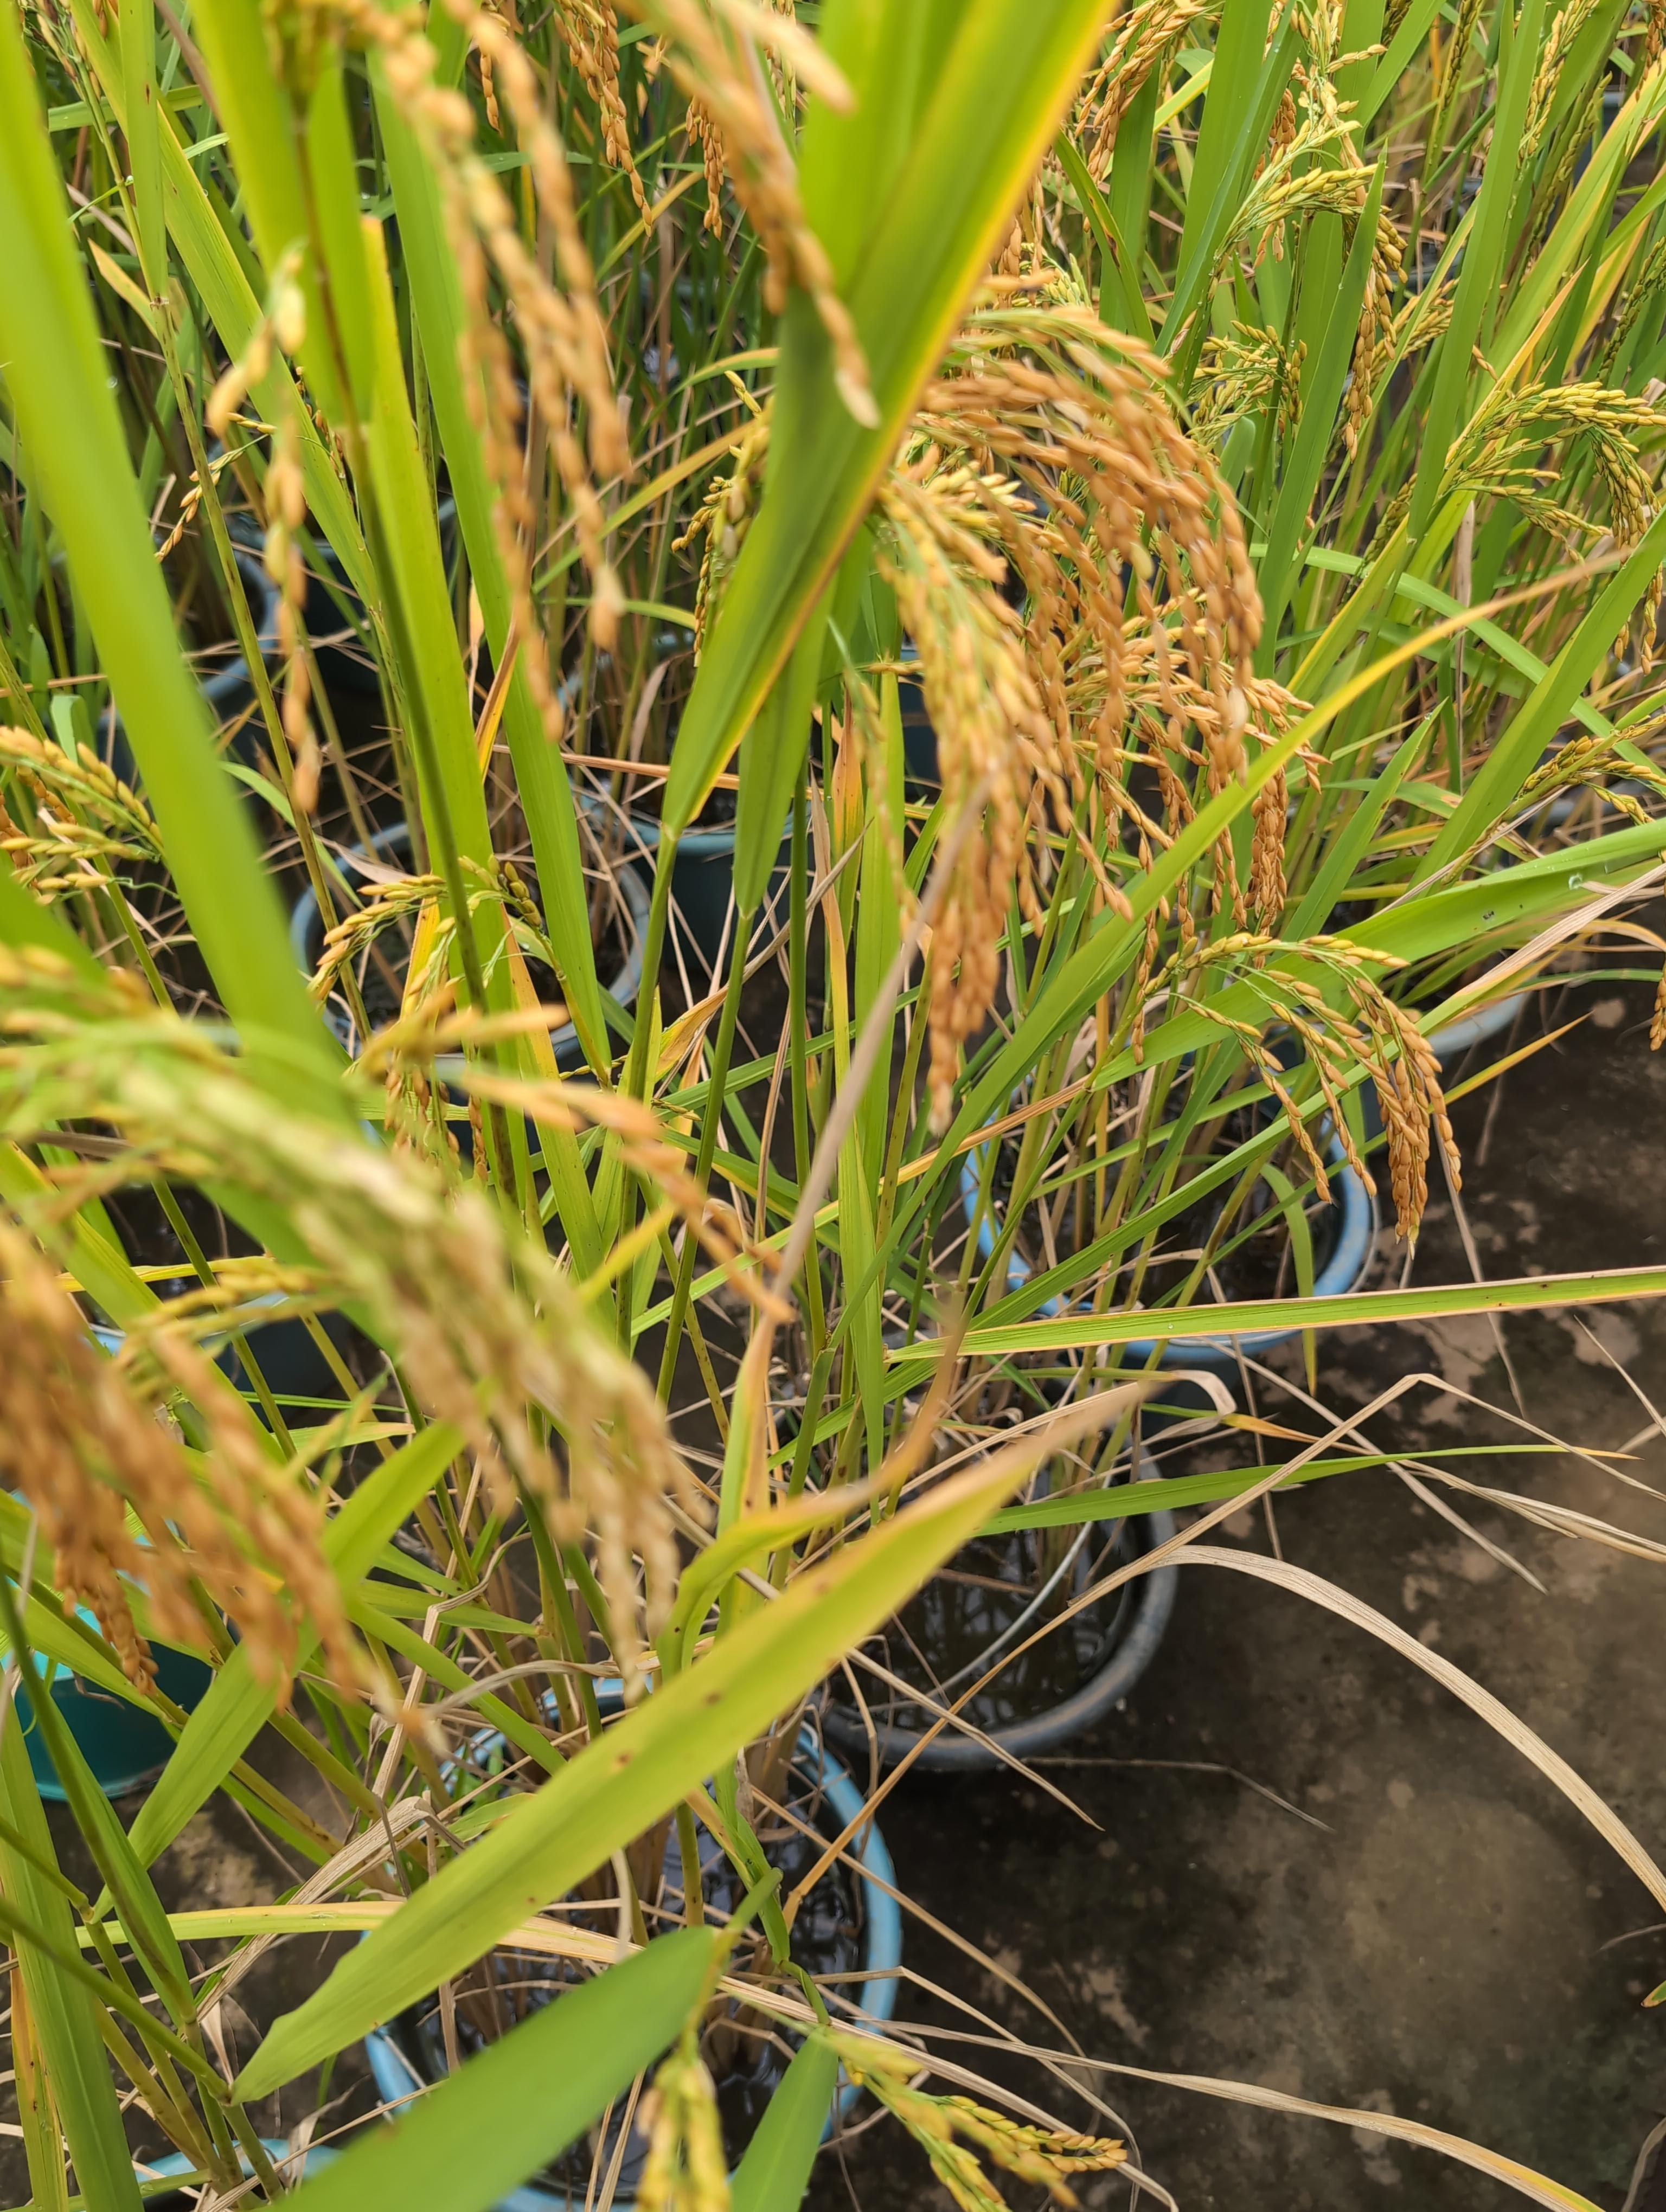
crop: rice
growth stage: senescence
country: Côte d'Ivoire
